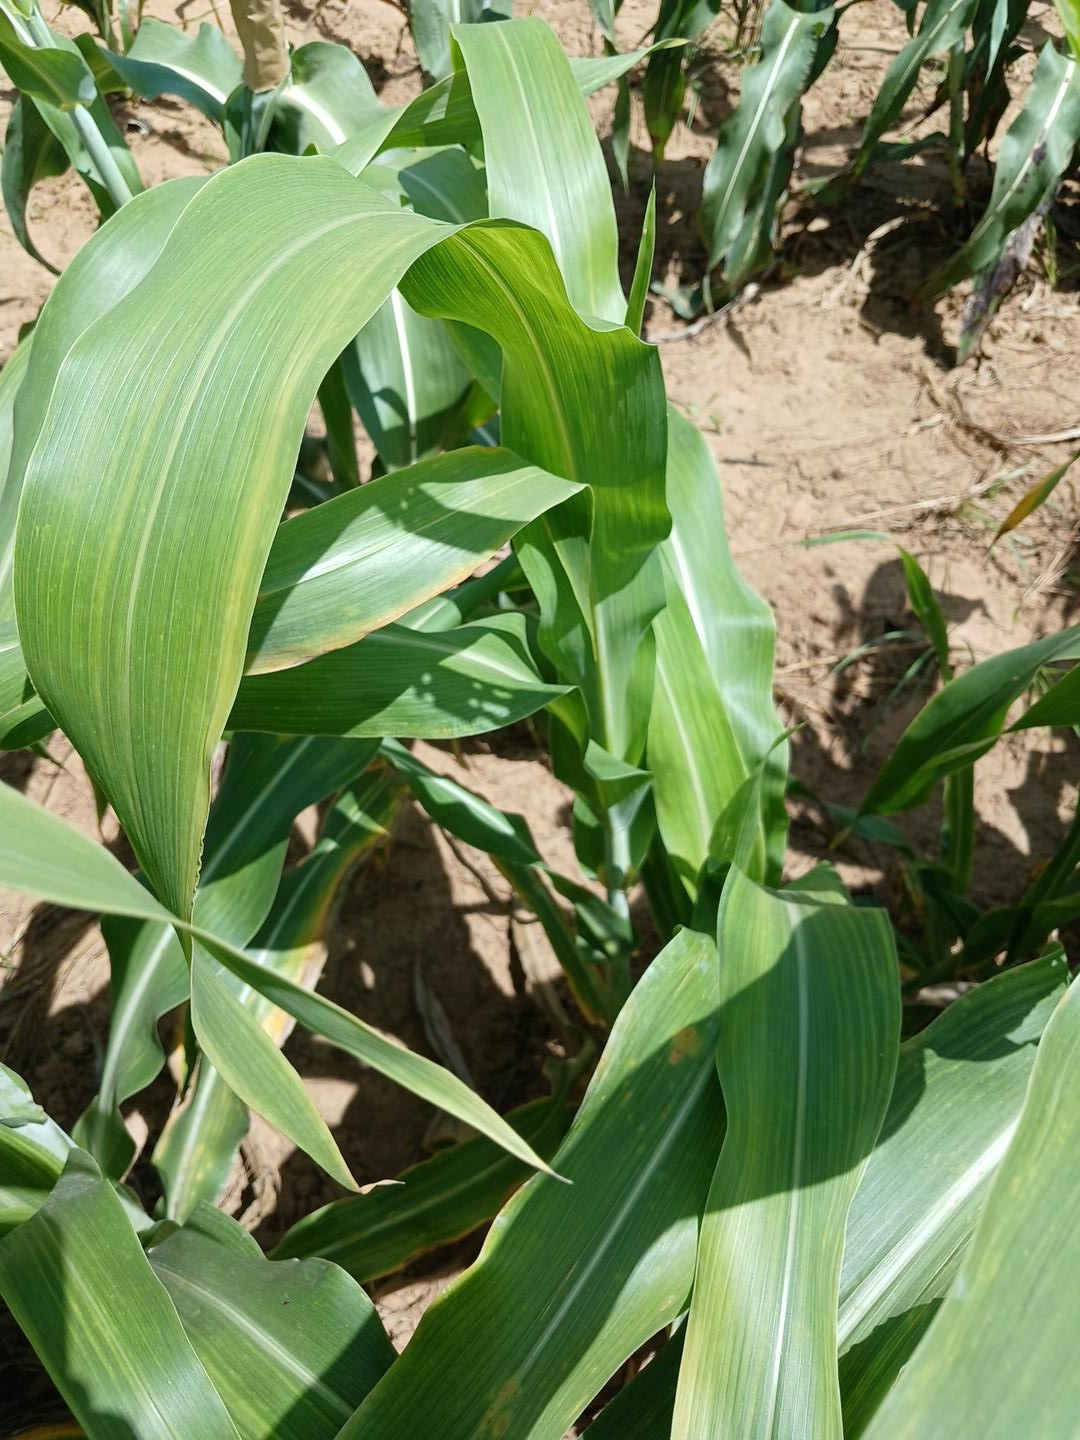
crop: sorghum
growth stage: vegetative
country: Senegal
